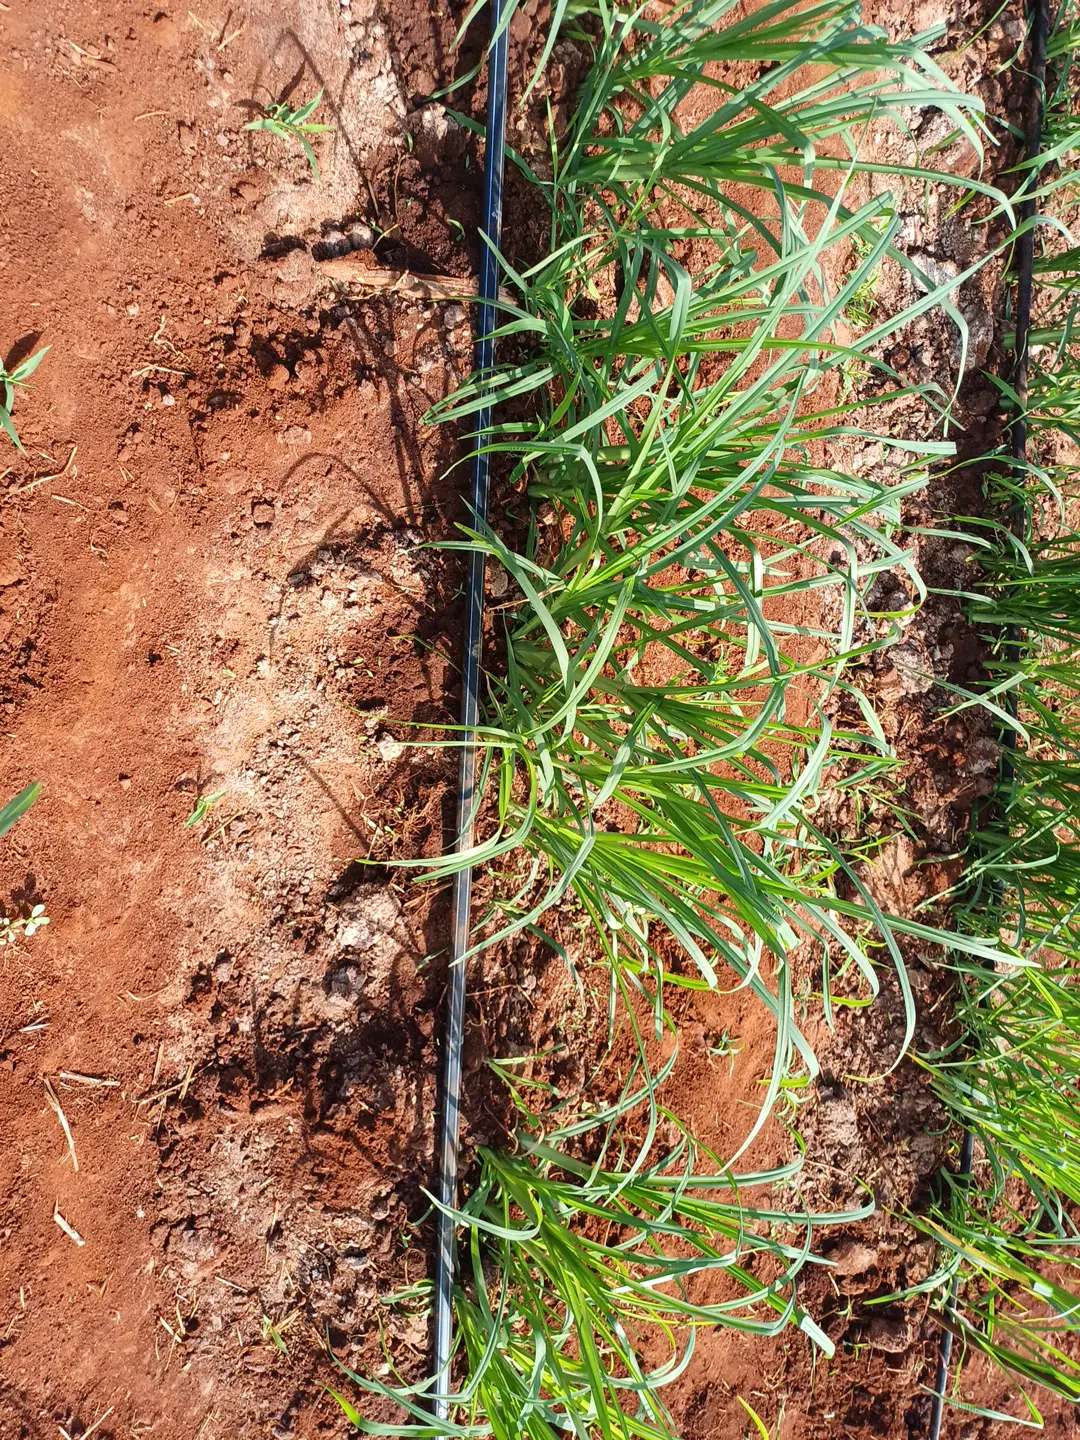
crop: finger millet
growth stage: elongation stem
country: Kenya
